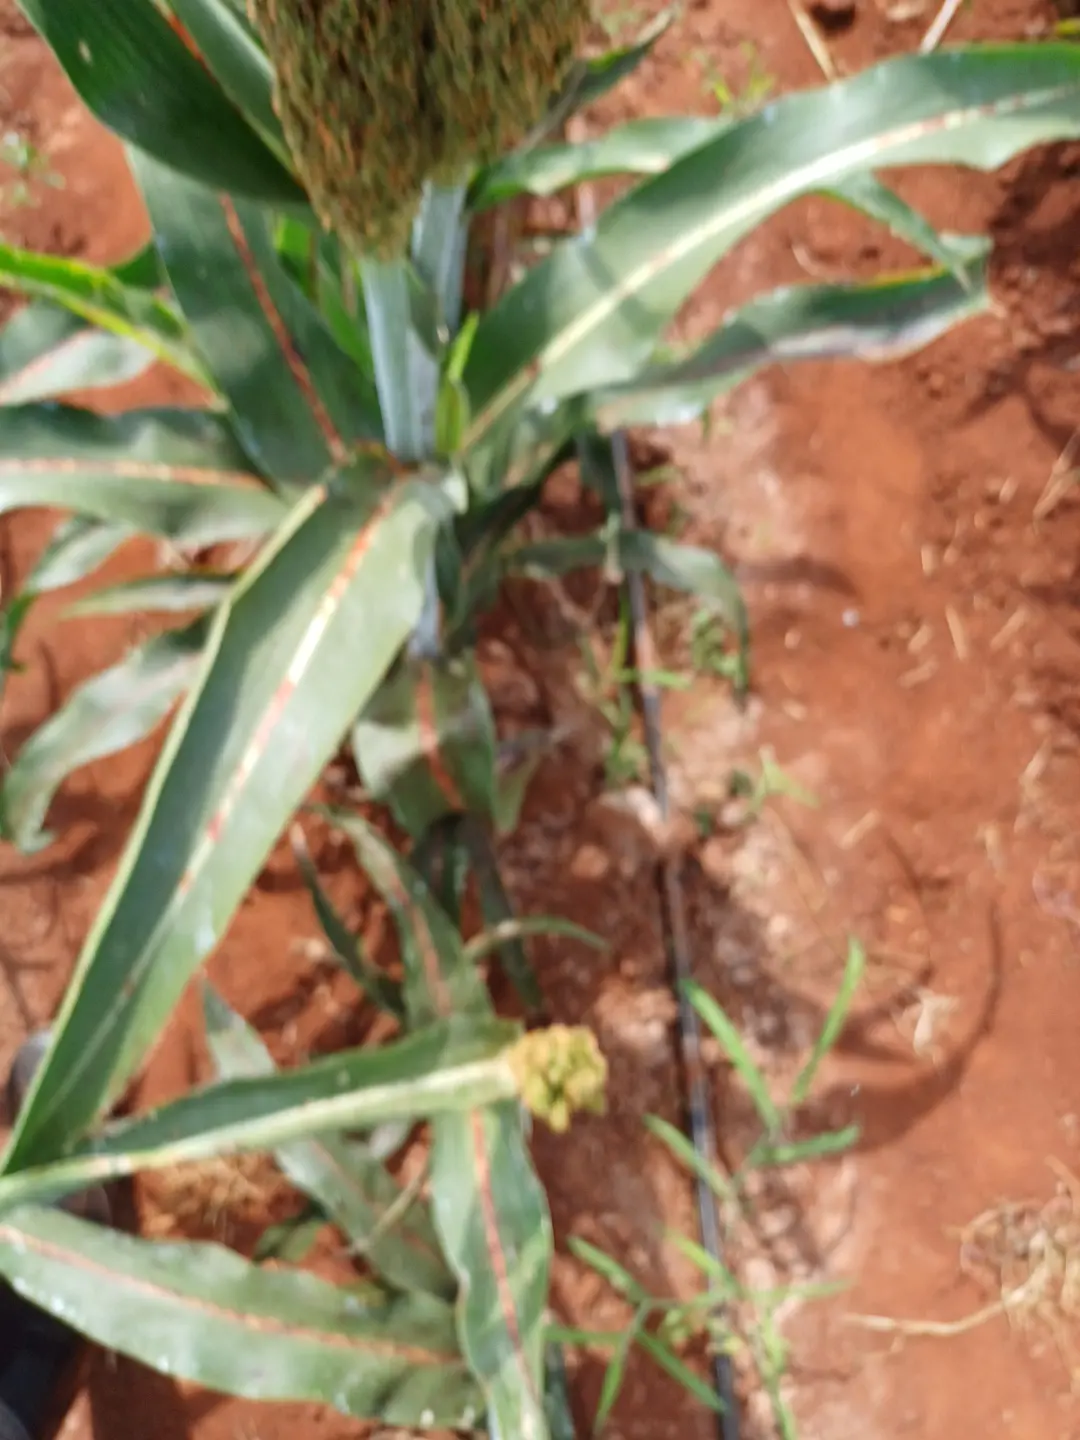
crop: sorghum
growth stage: flowering
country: Kenya
